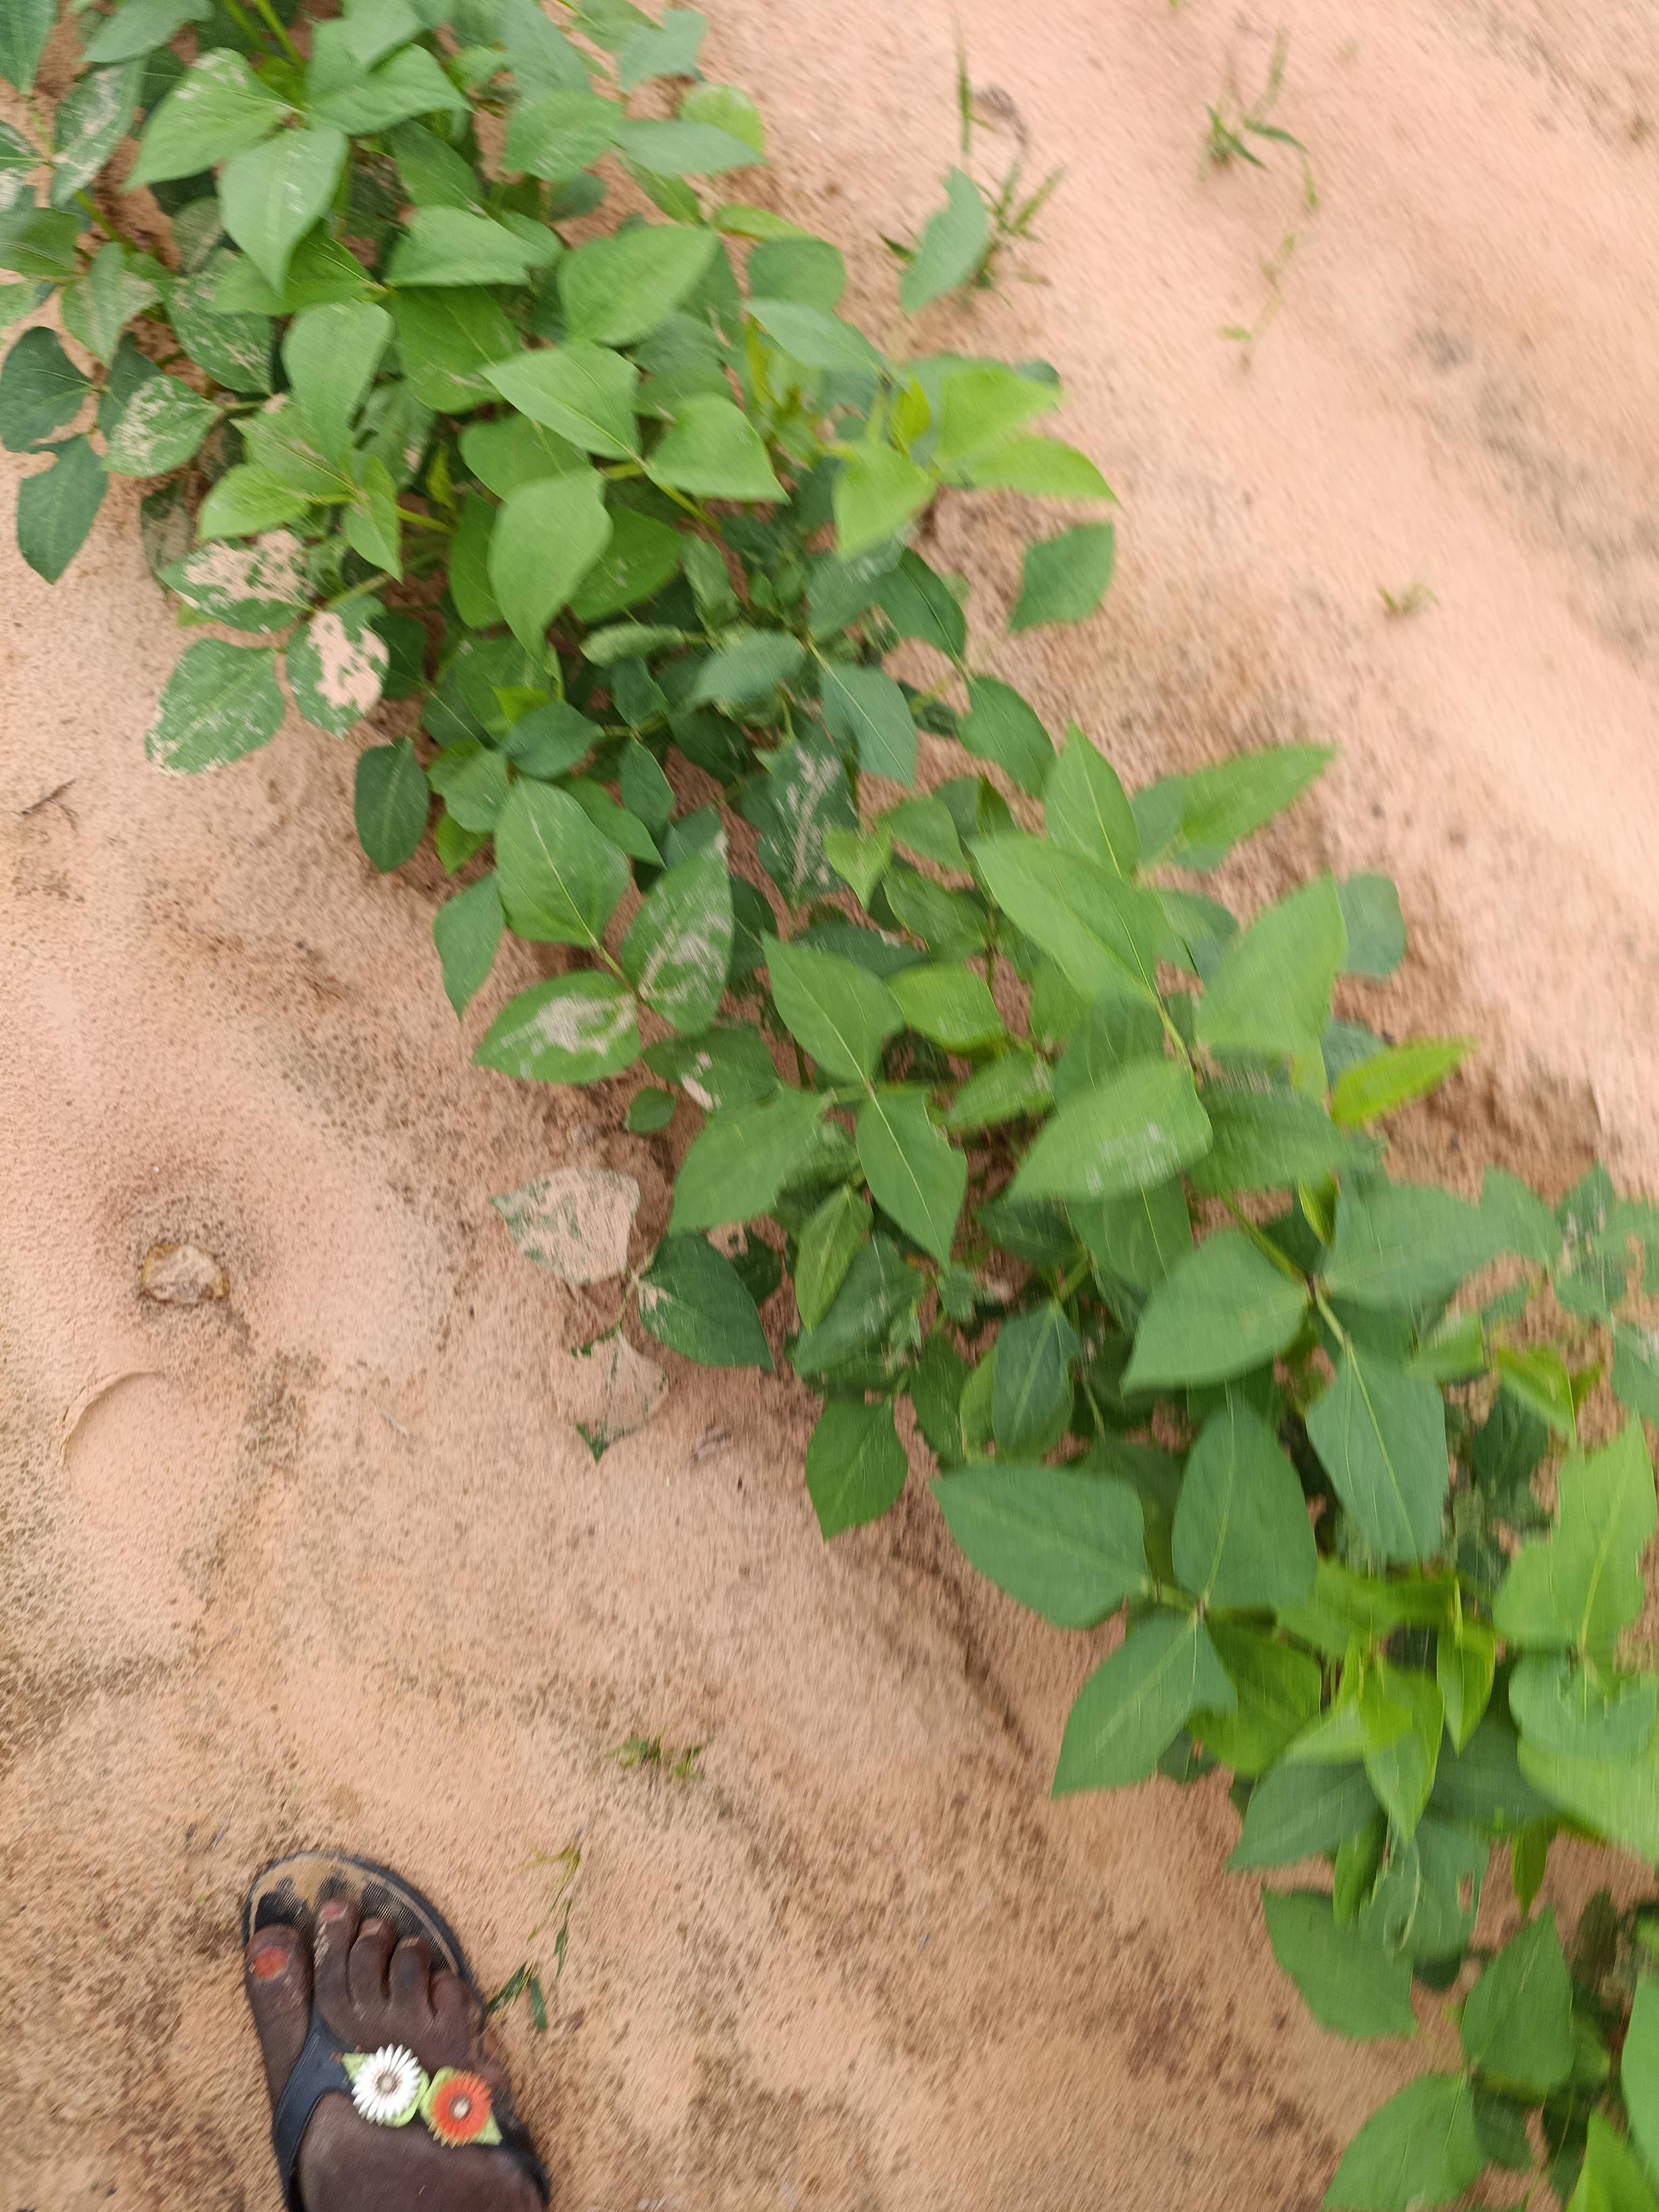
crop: cowpea
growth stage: emergence
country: Nigeria
